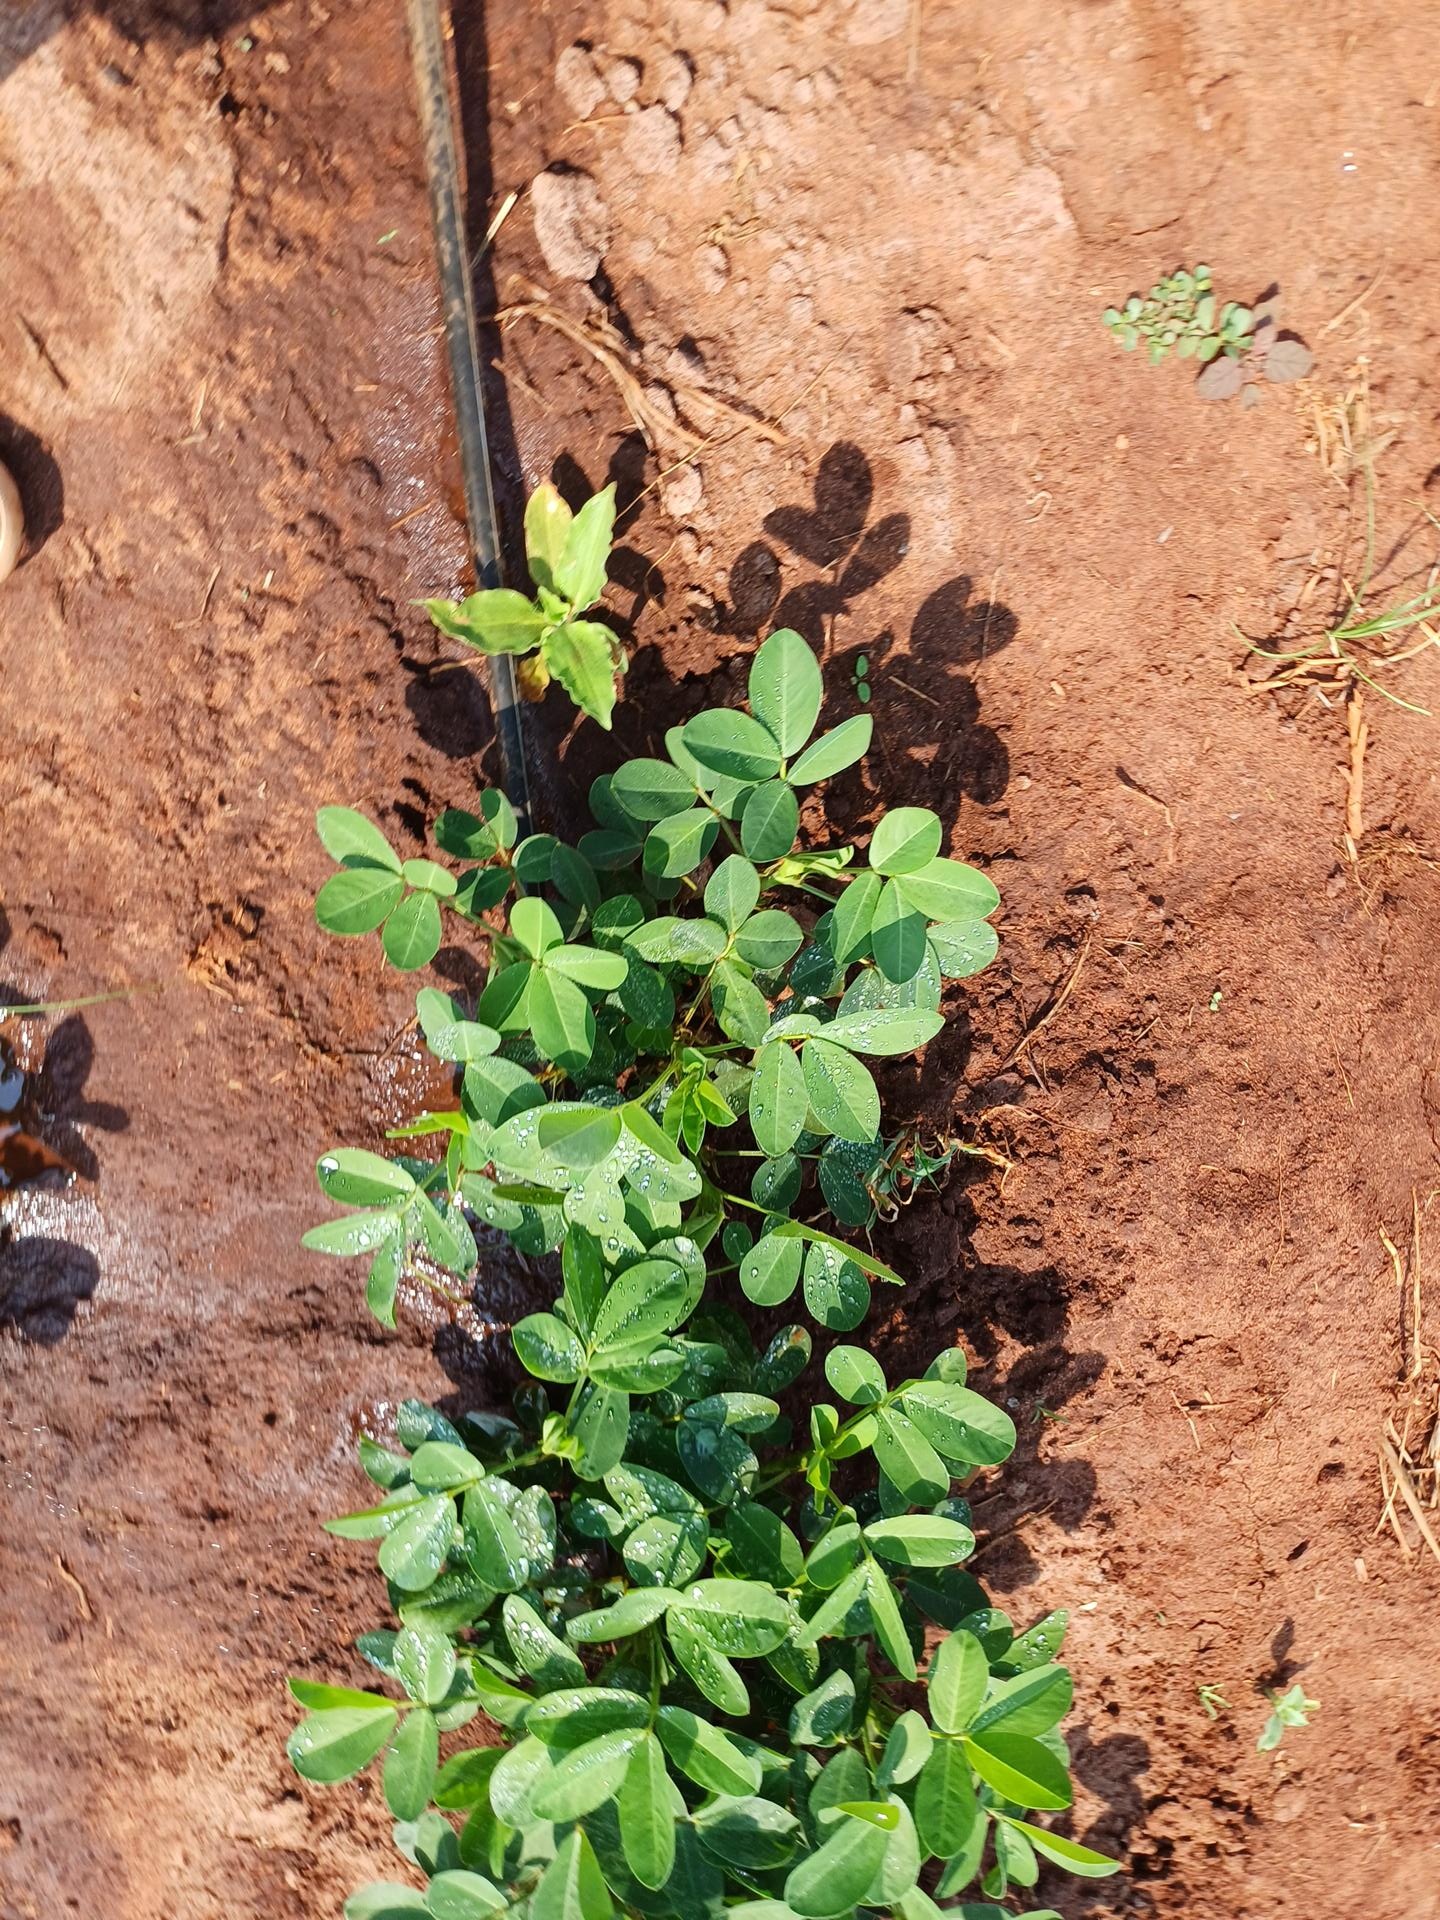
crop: groundnut
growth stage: flowering
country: Kenya
